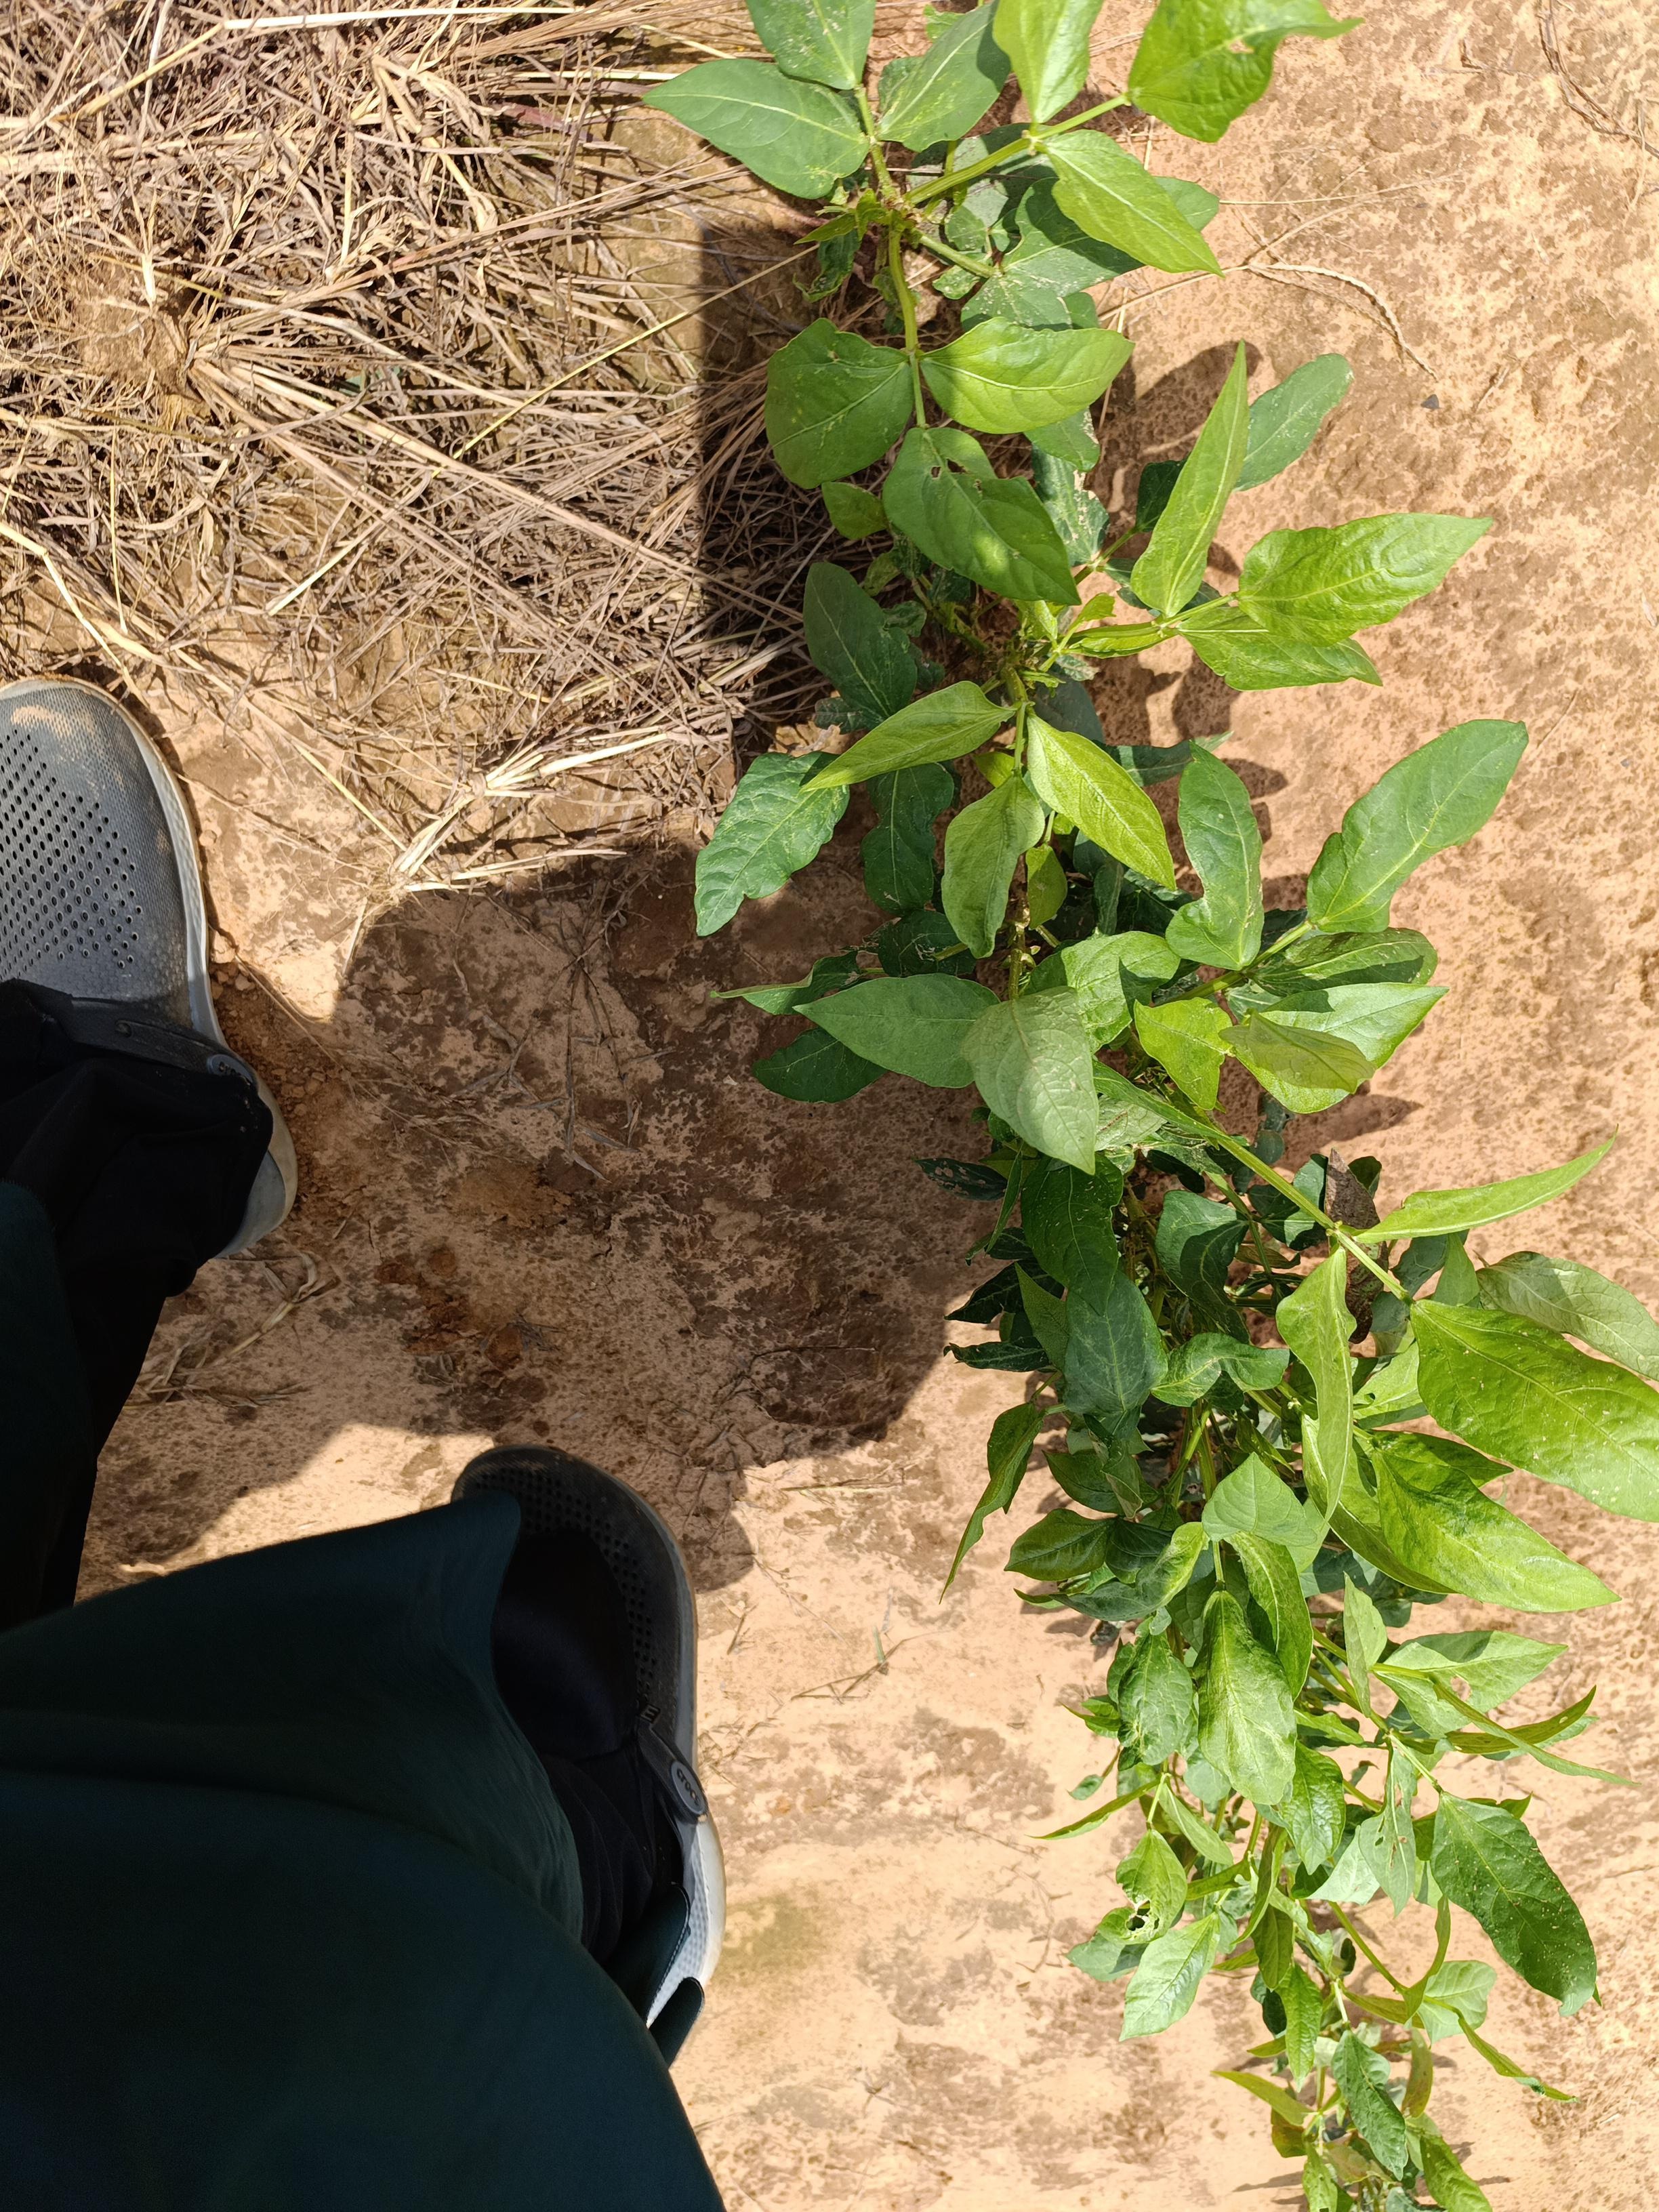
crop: cowpea
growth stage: emergence
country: Nigeria
